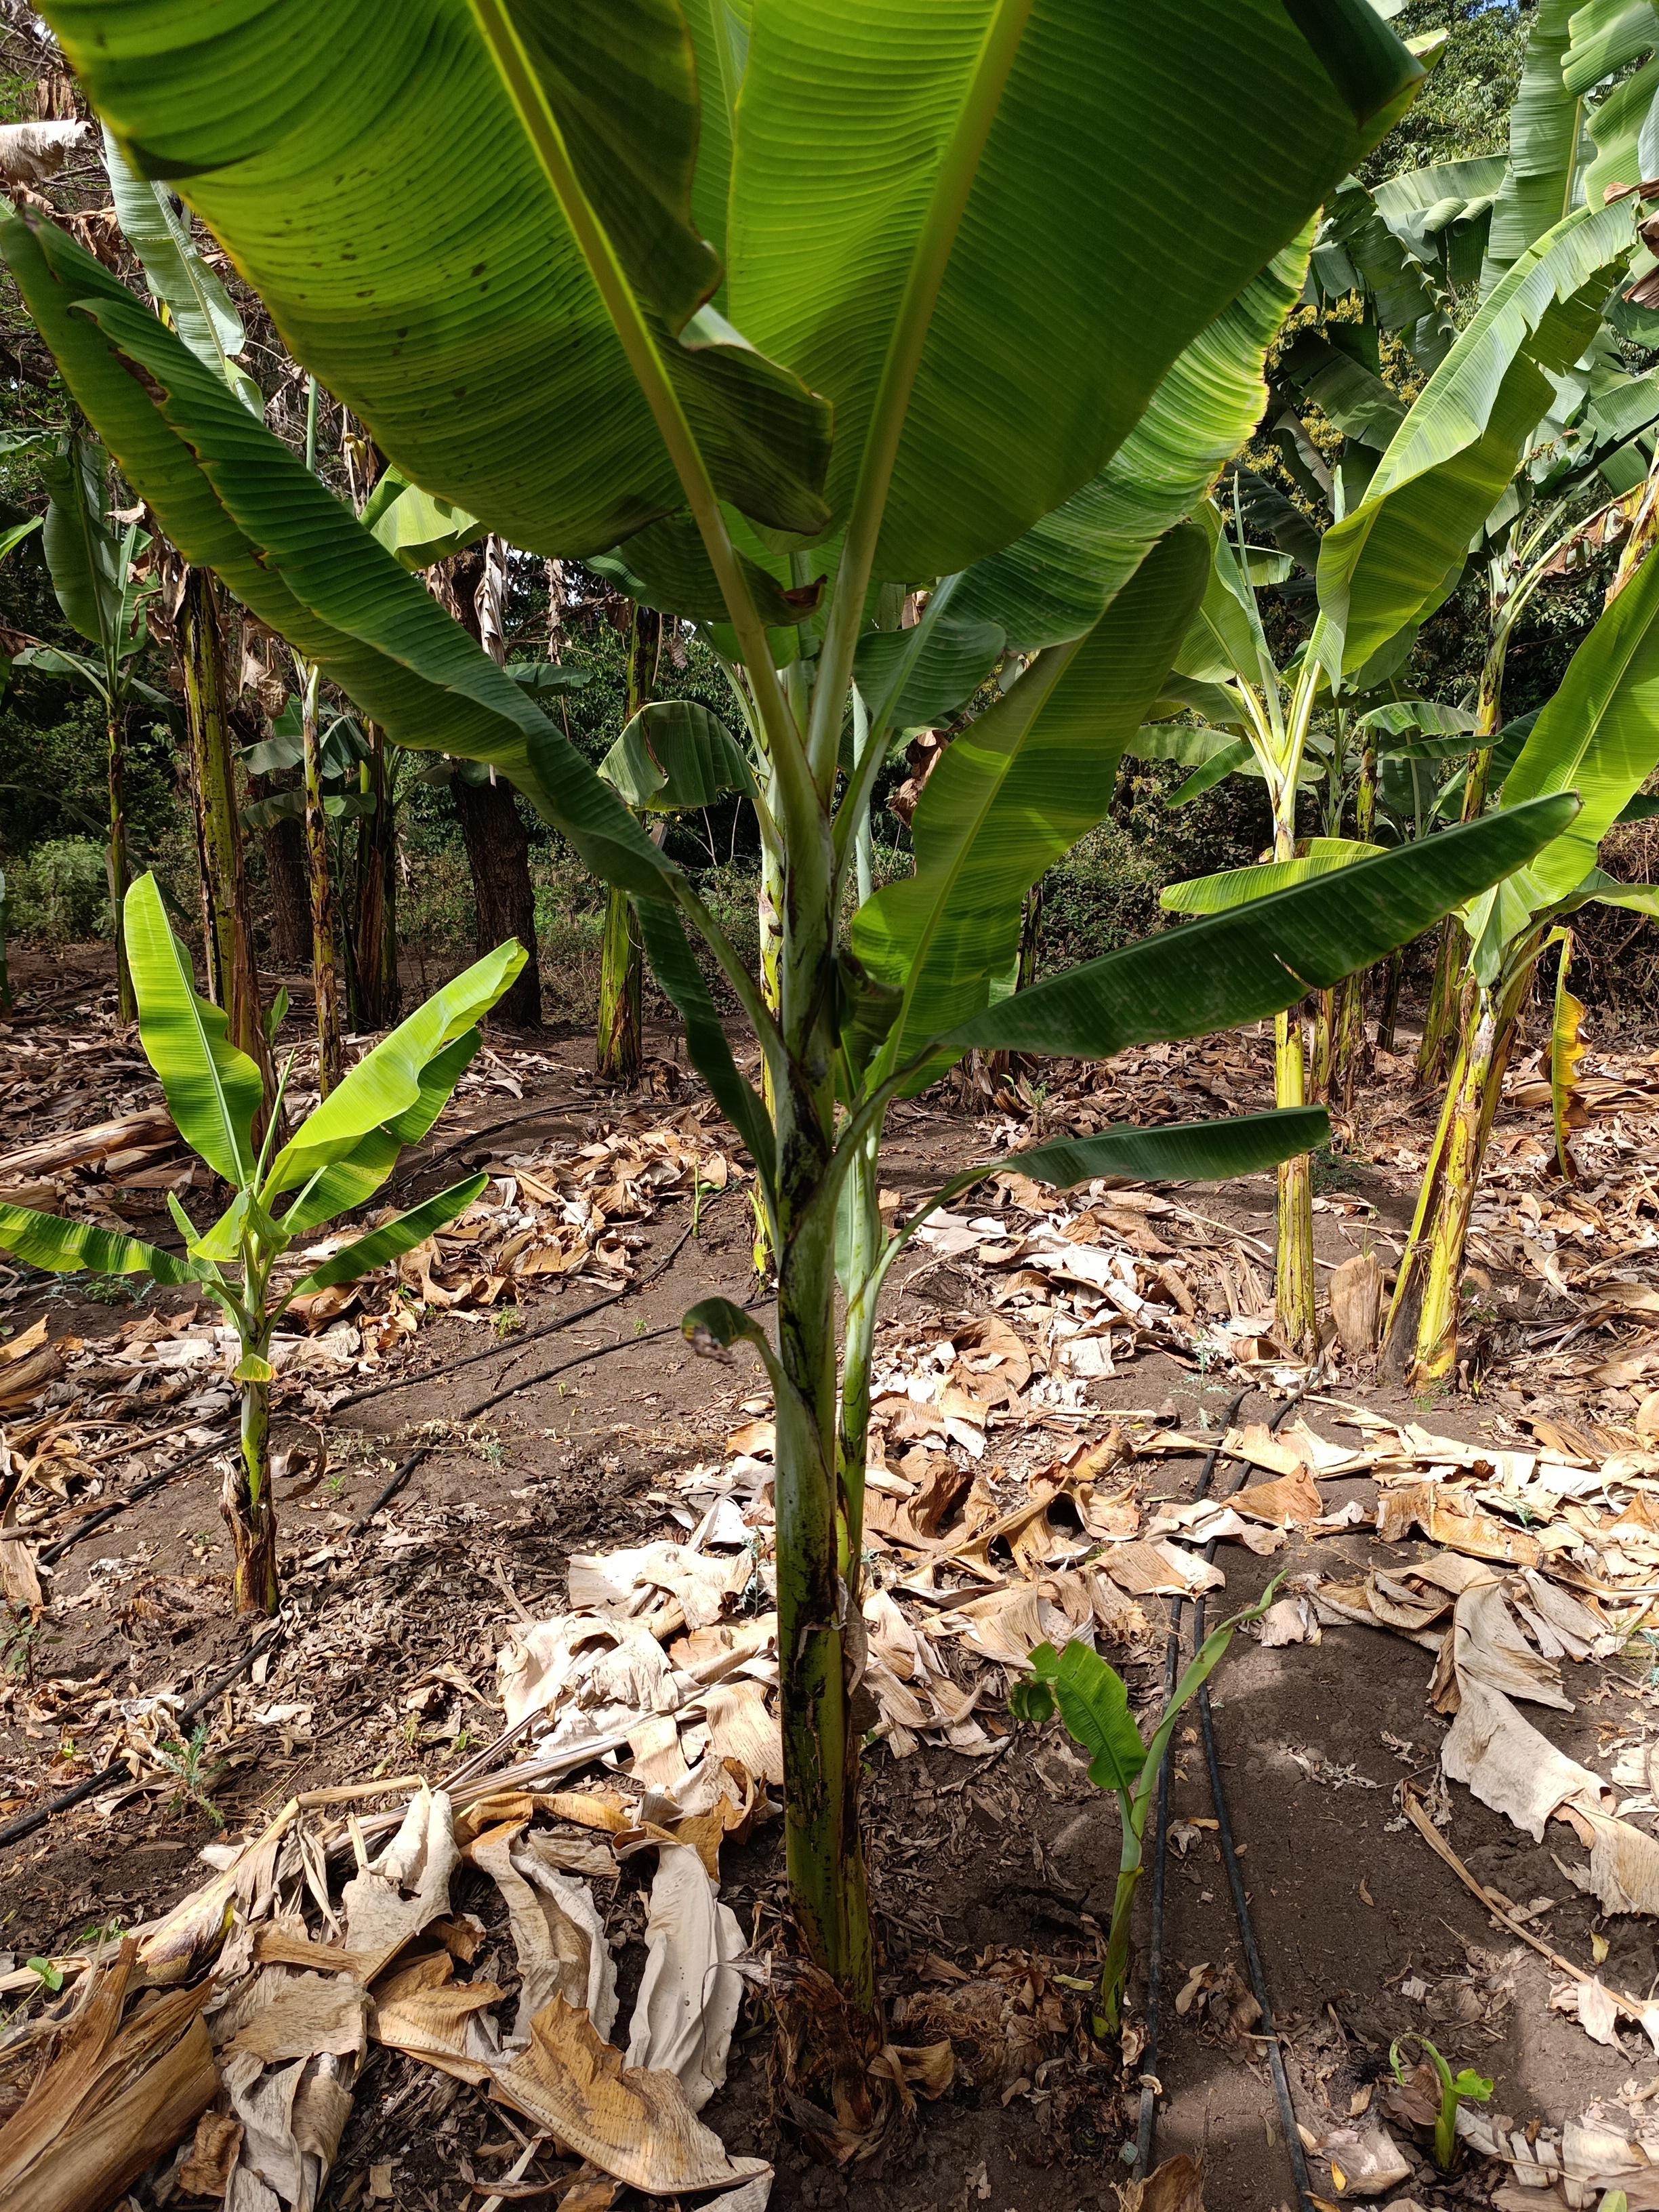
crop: banana
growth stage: vegetative
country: Tanzania
